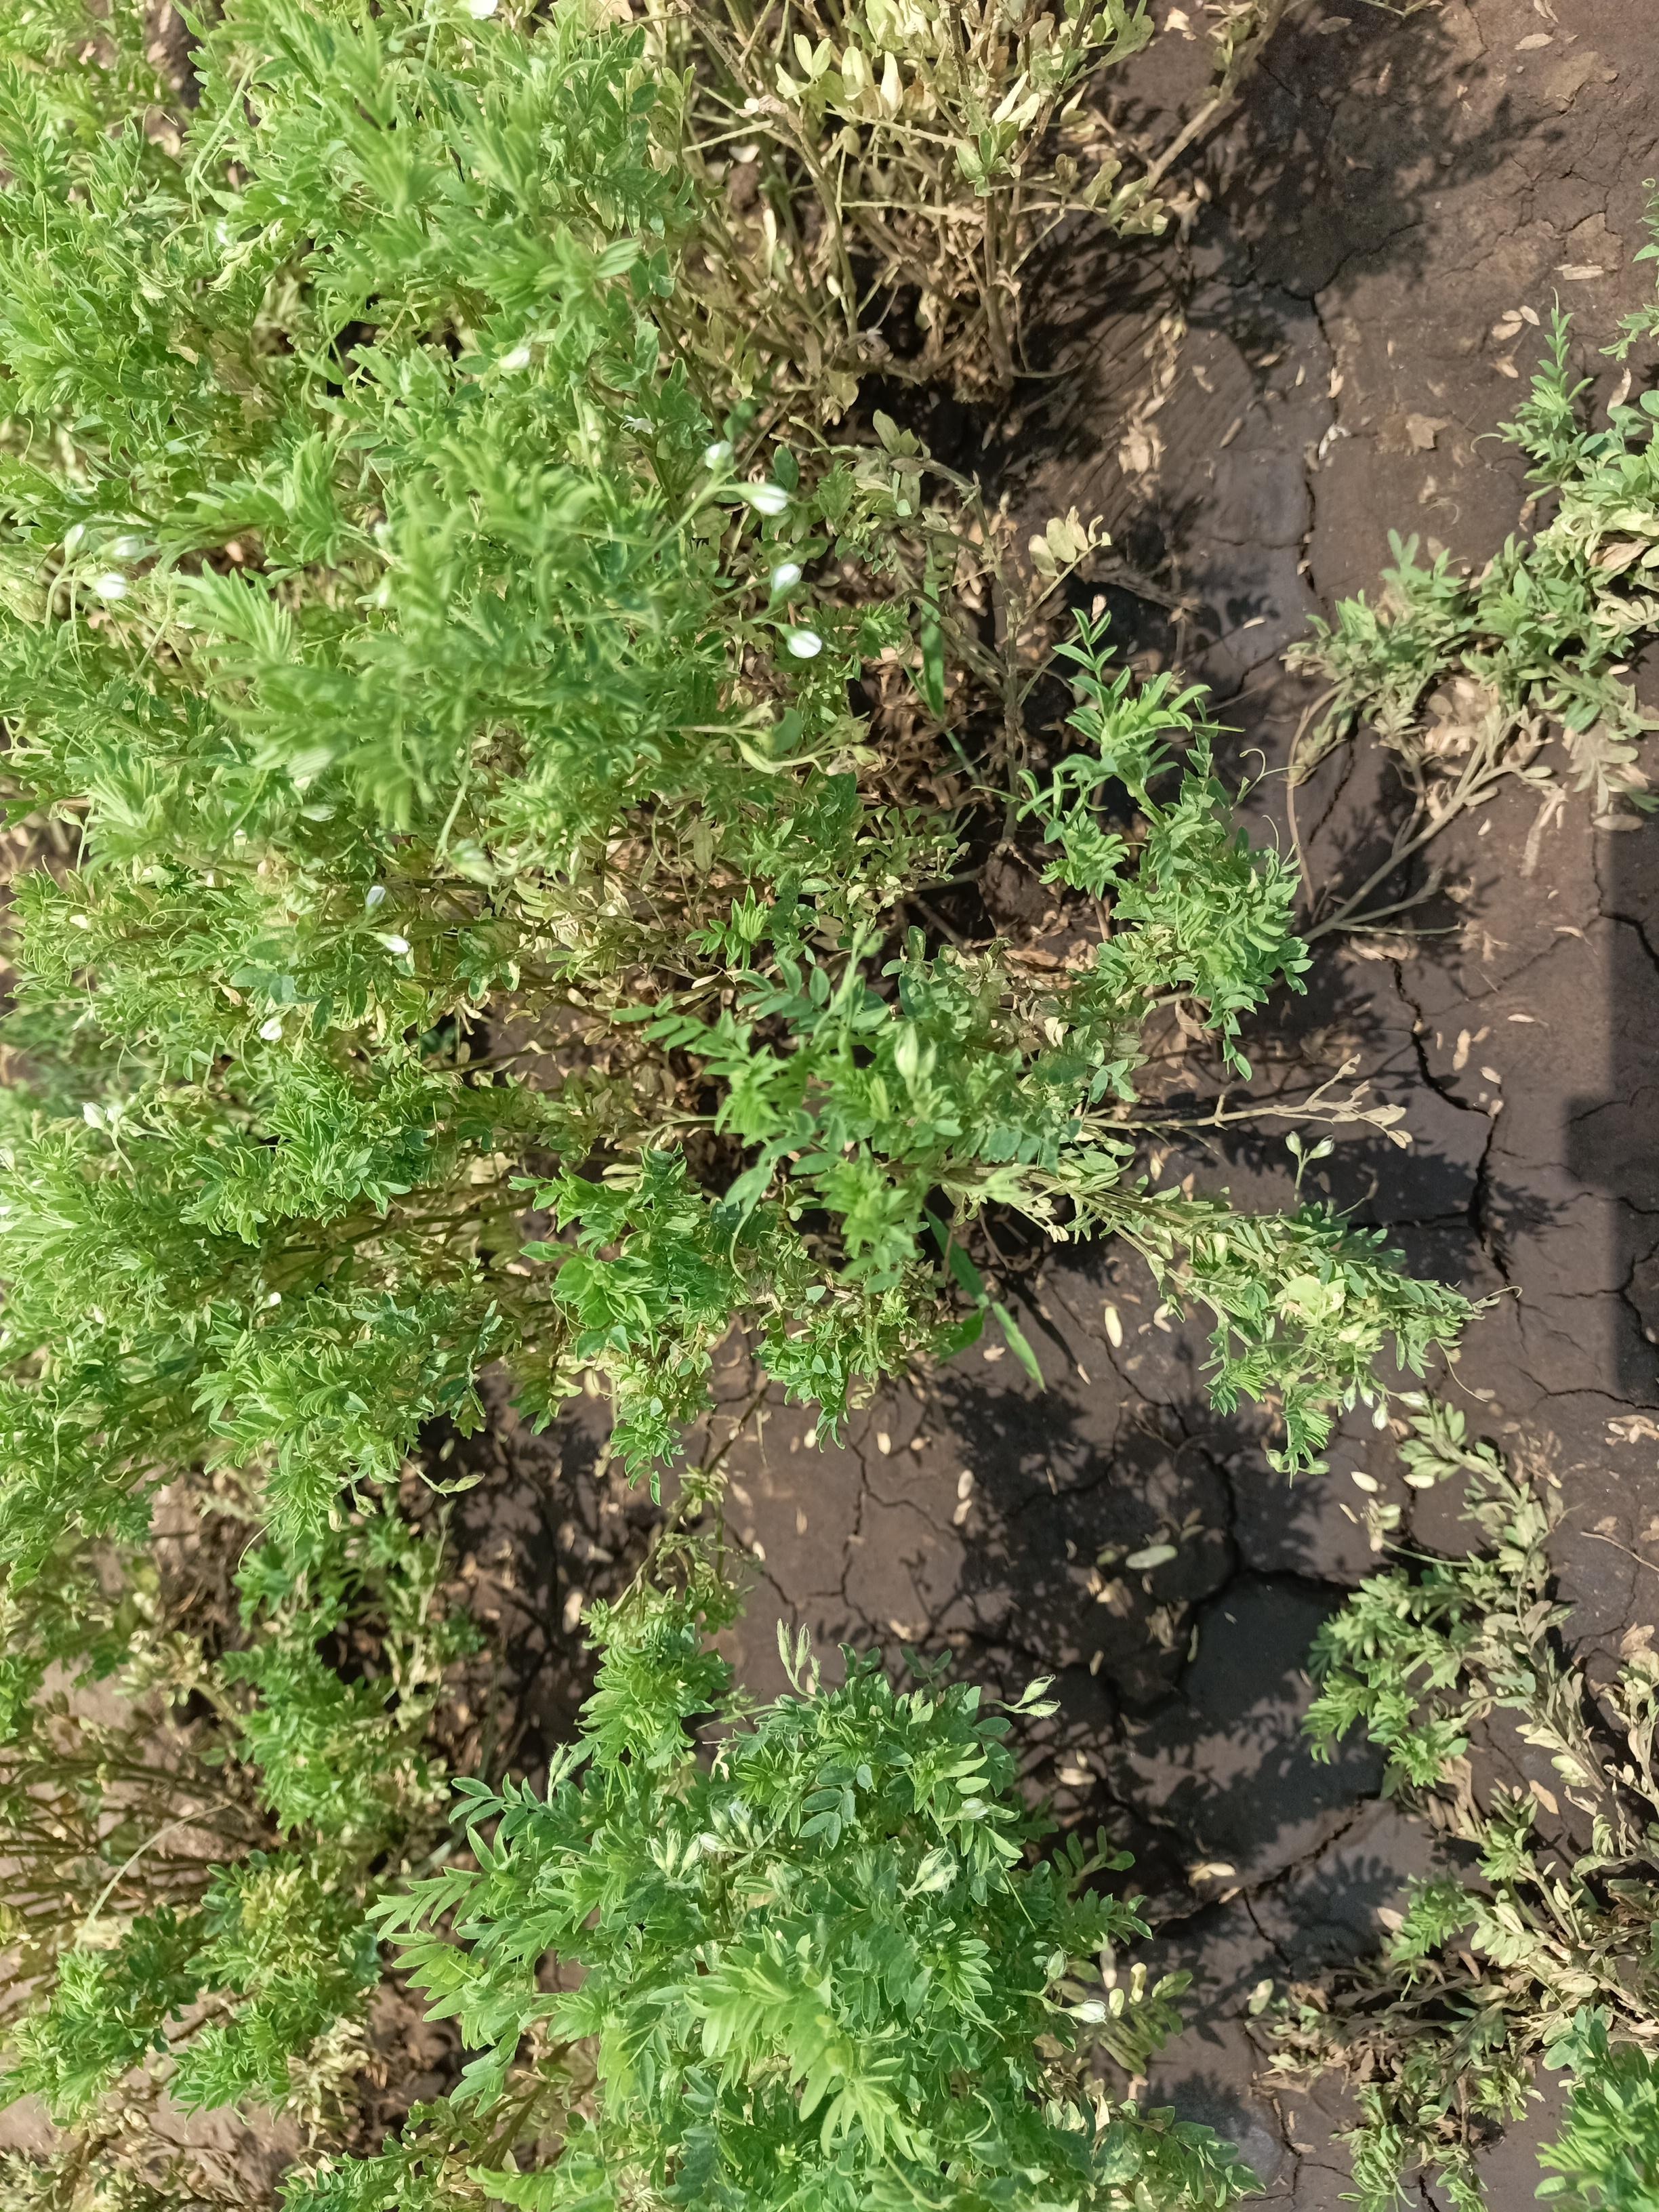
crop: lentil
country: Tanzania
